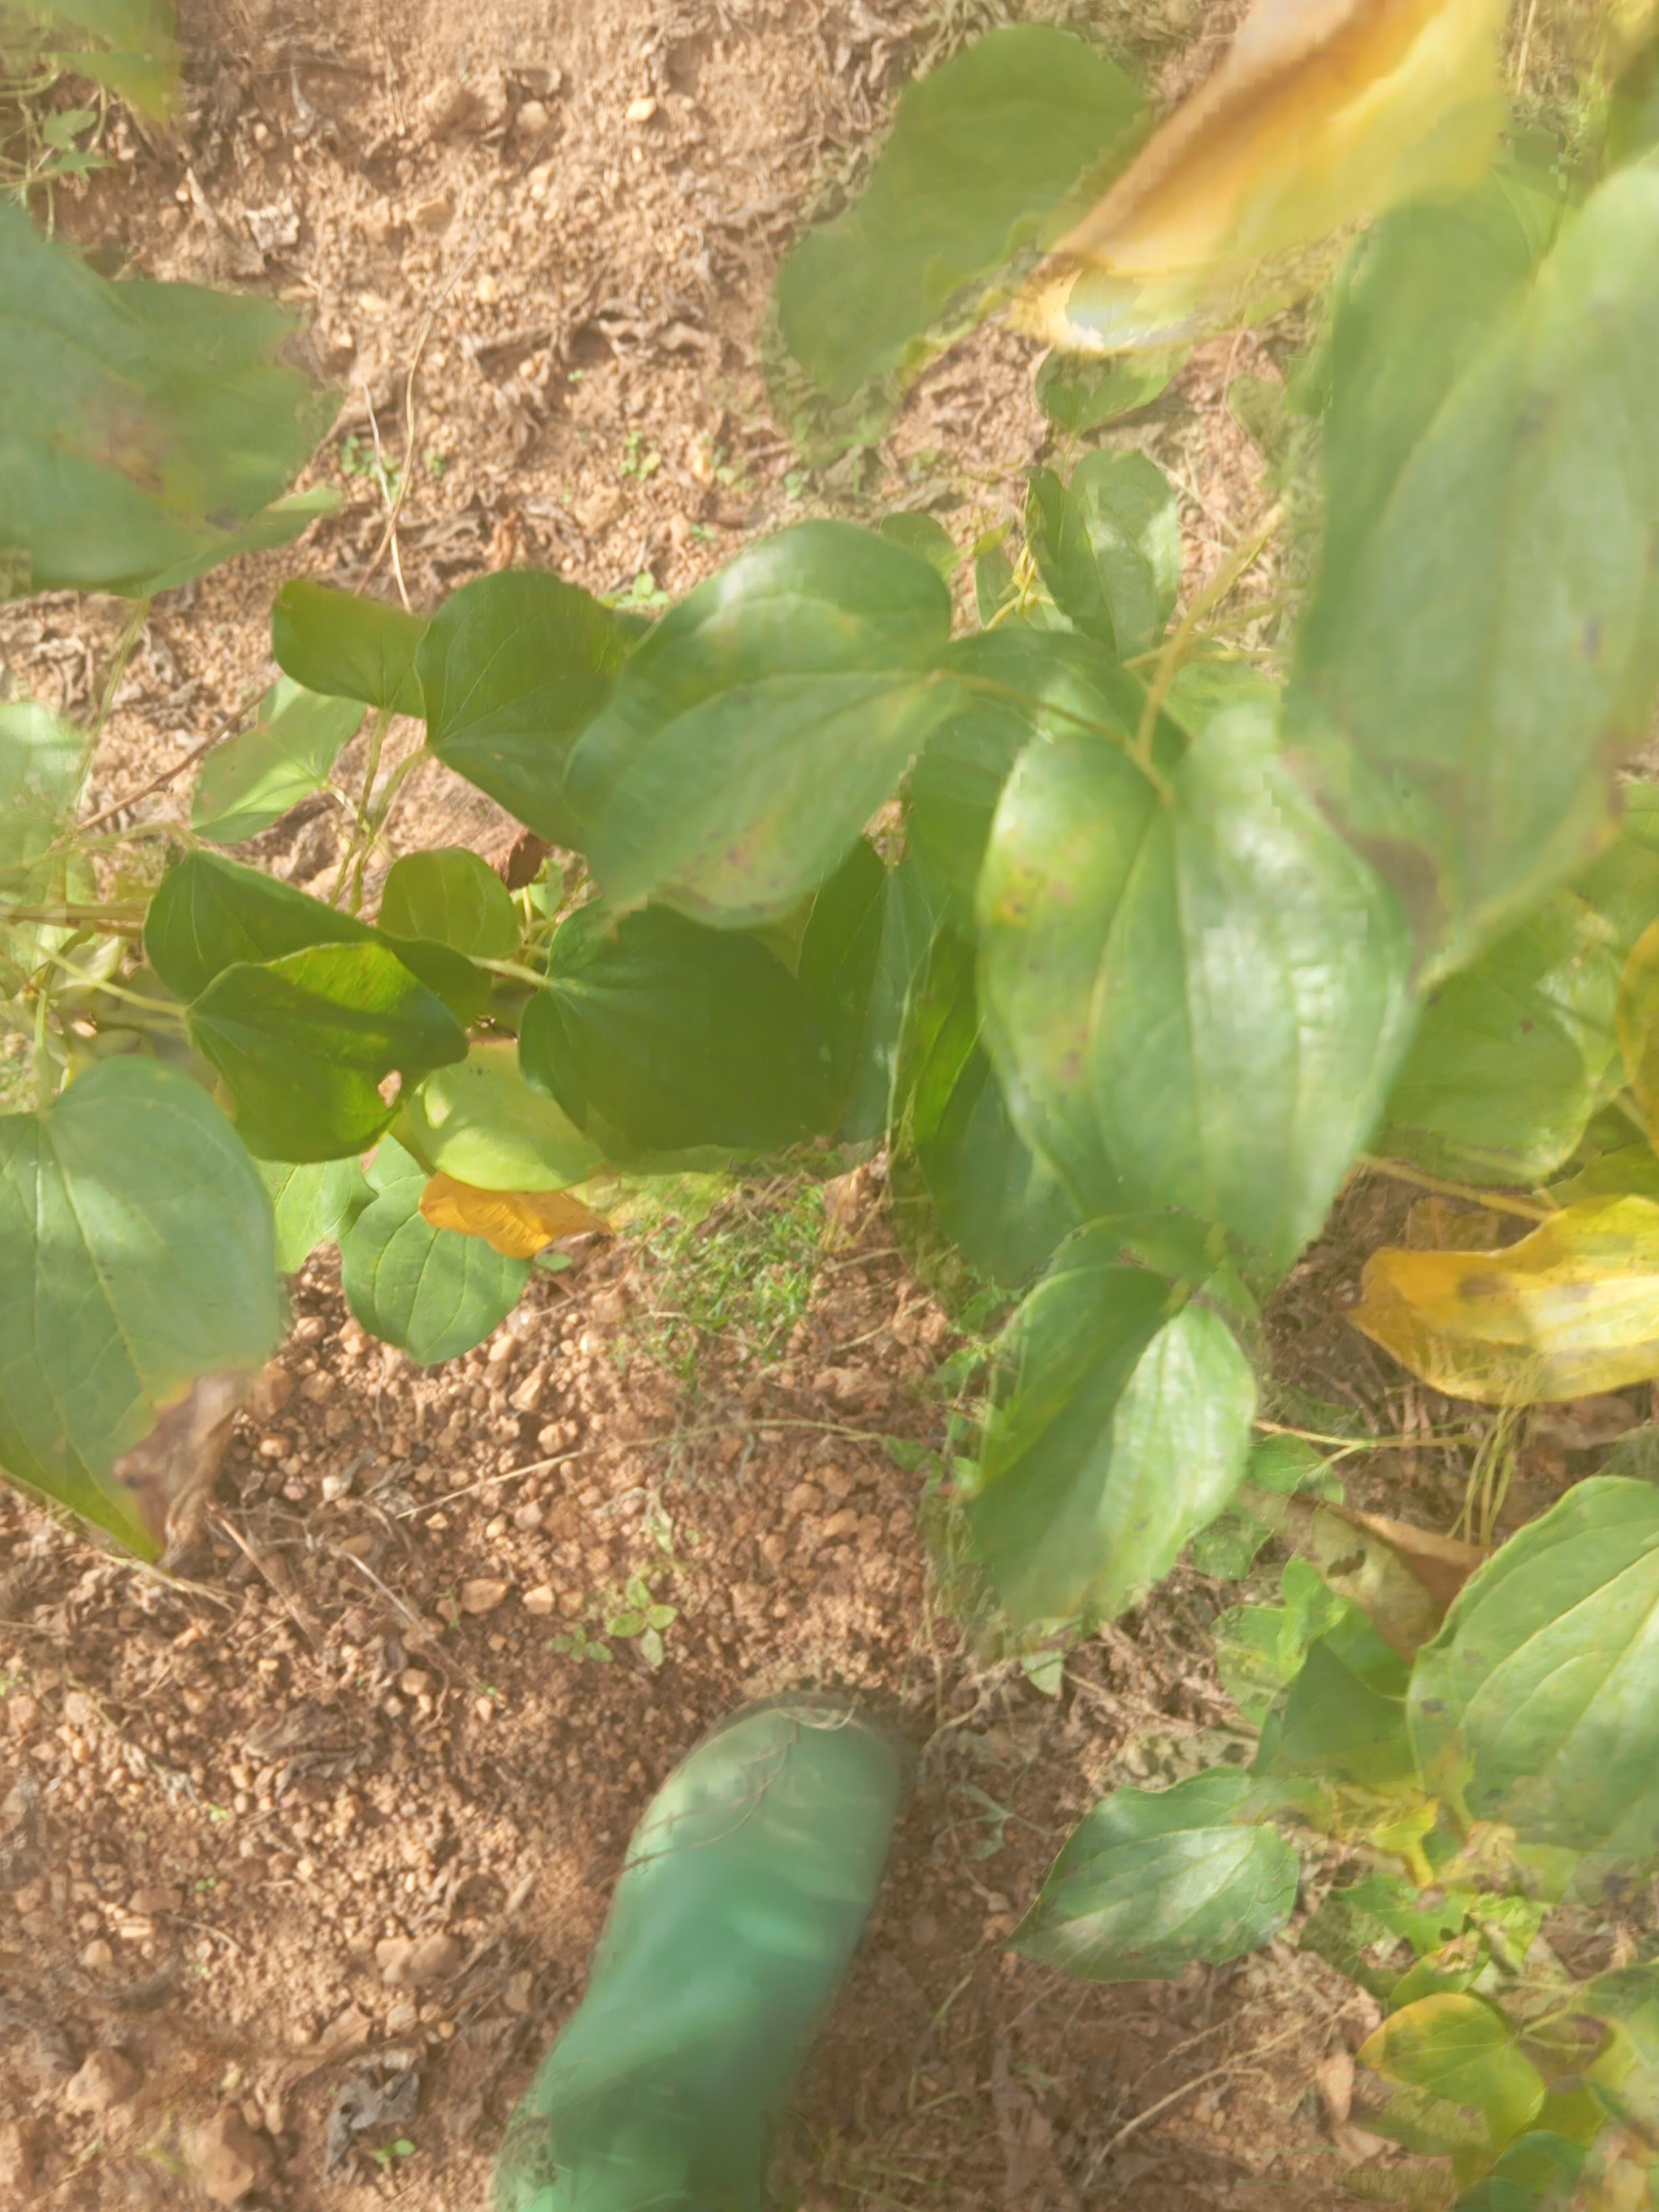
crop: yam
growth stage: maturity
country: Nigeria
